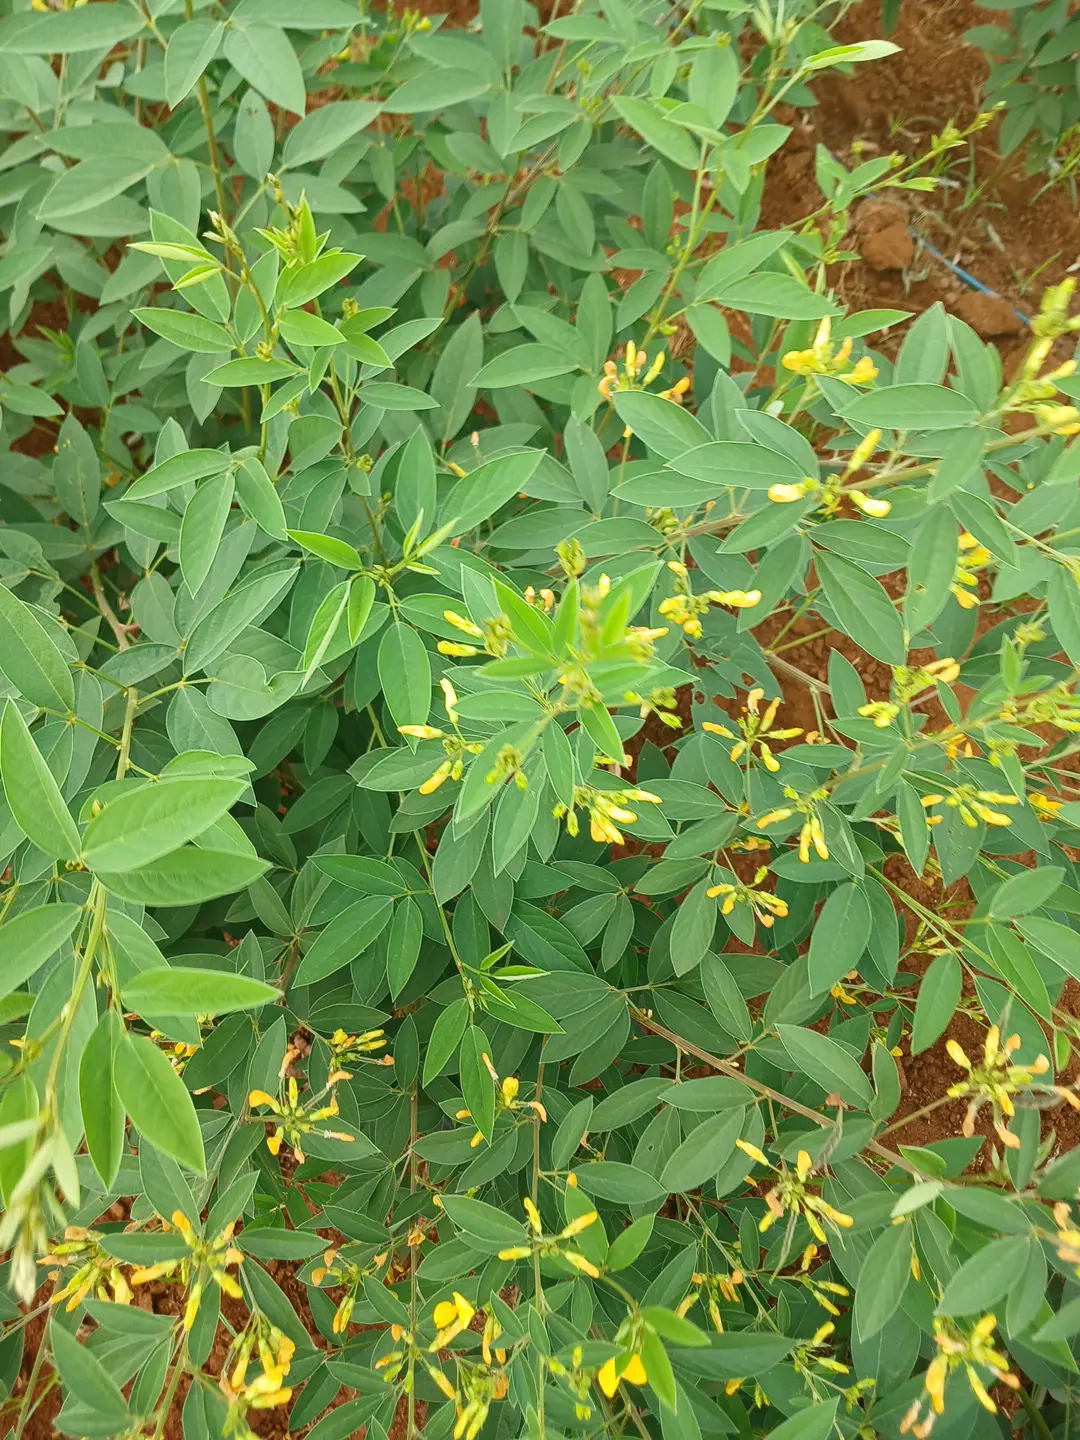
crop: pigeonpea
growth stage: flowering
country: Kenya
